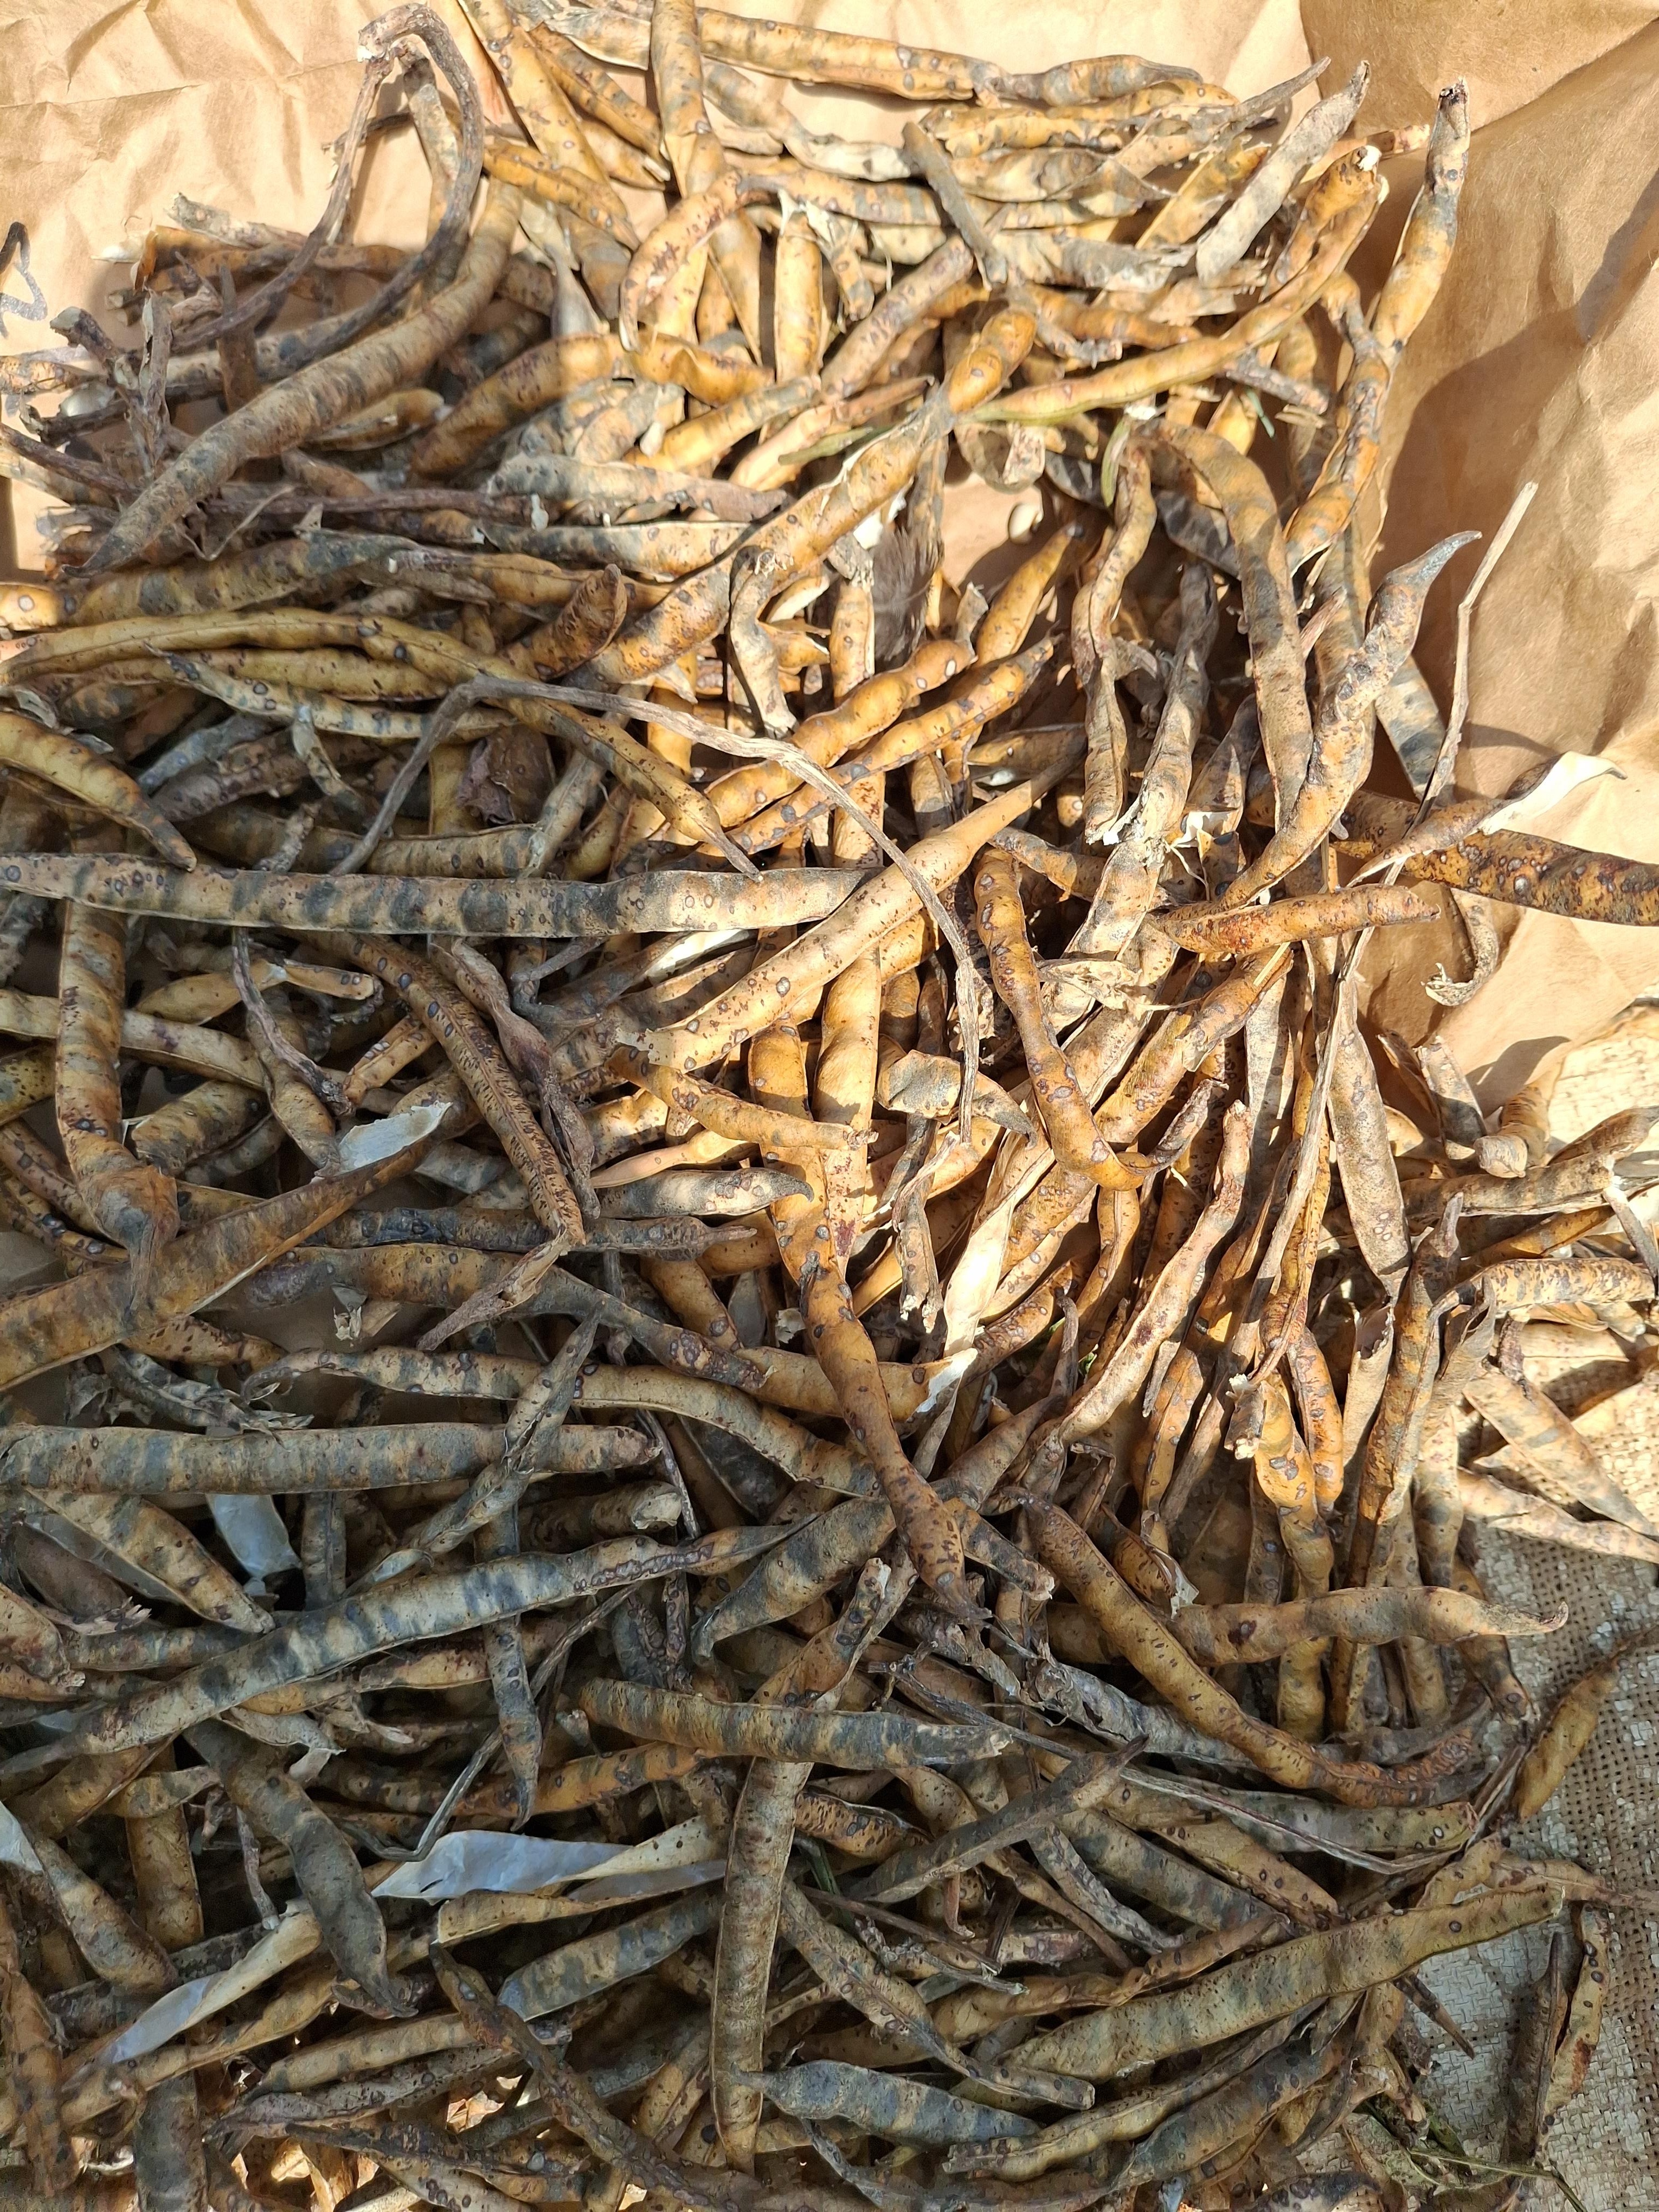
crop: cowpea
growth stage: harvest
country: Nigeria
